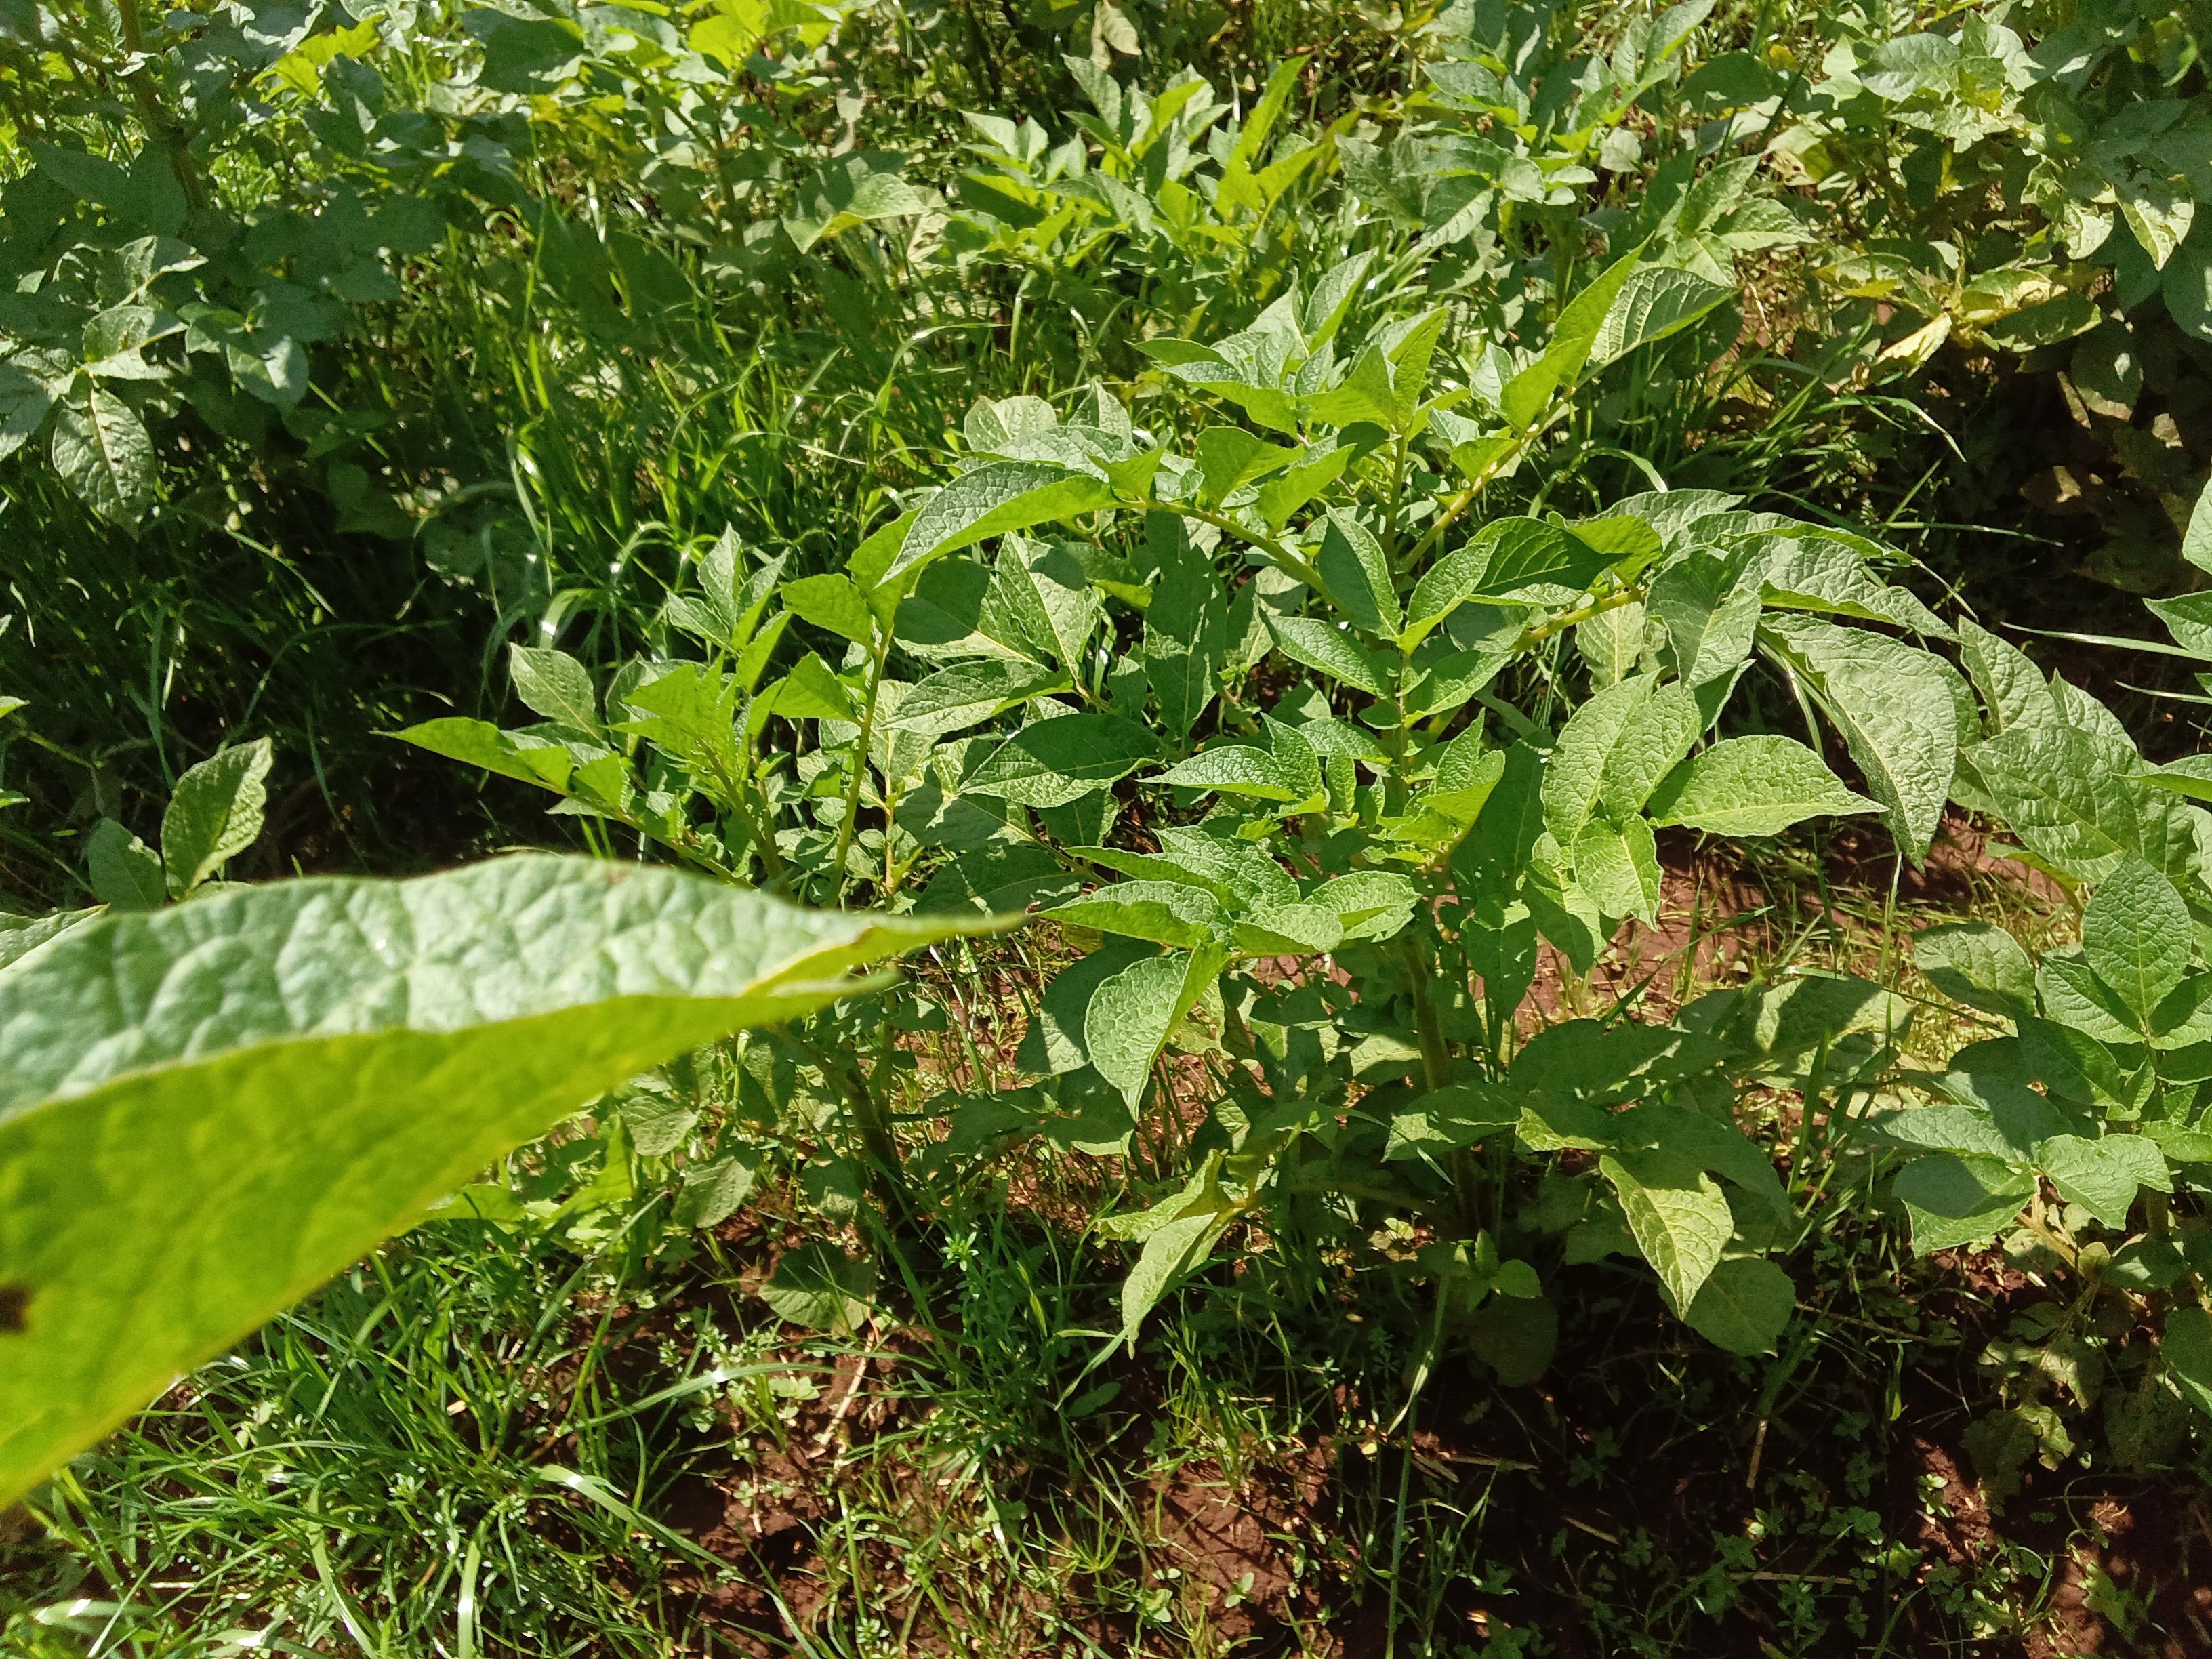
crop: potato
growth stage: flowering
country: Kenya
